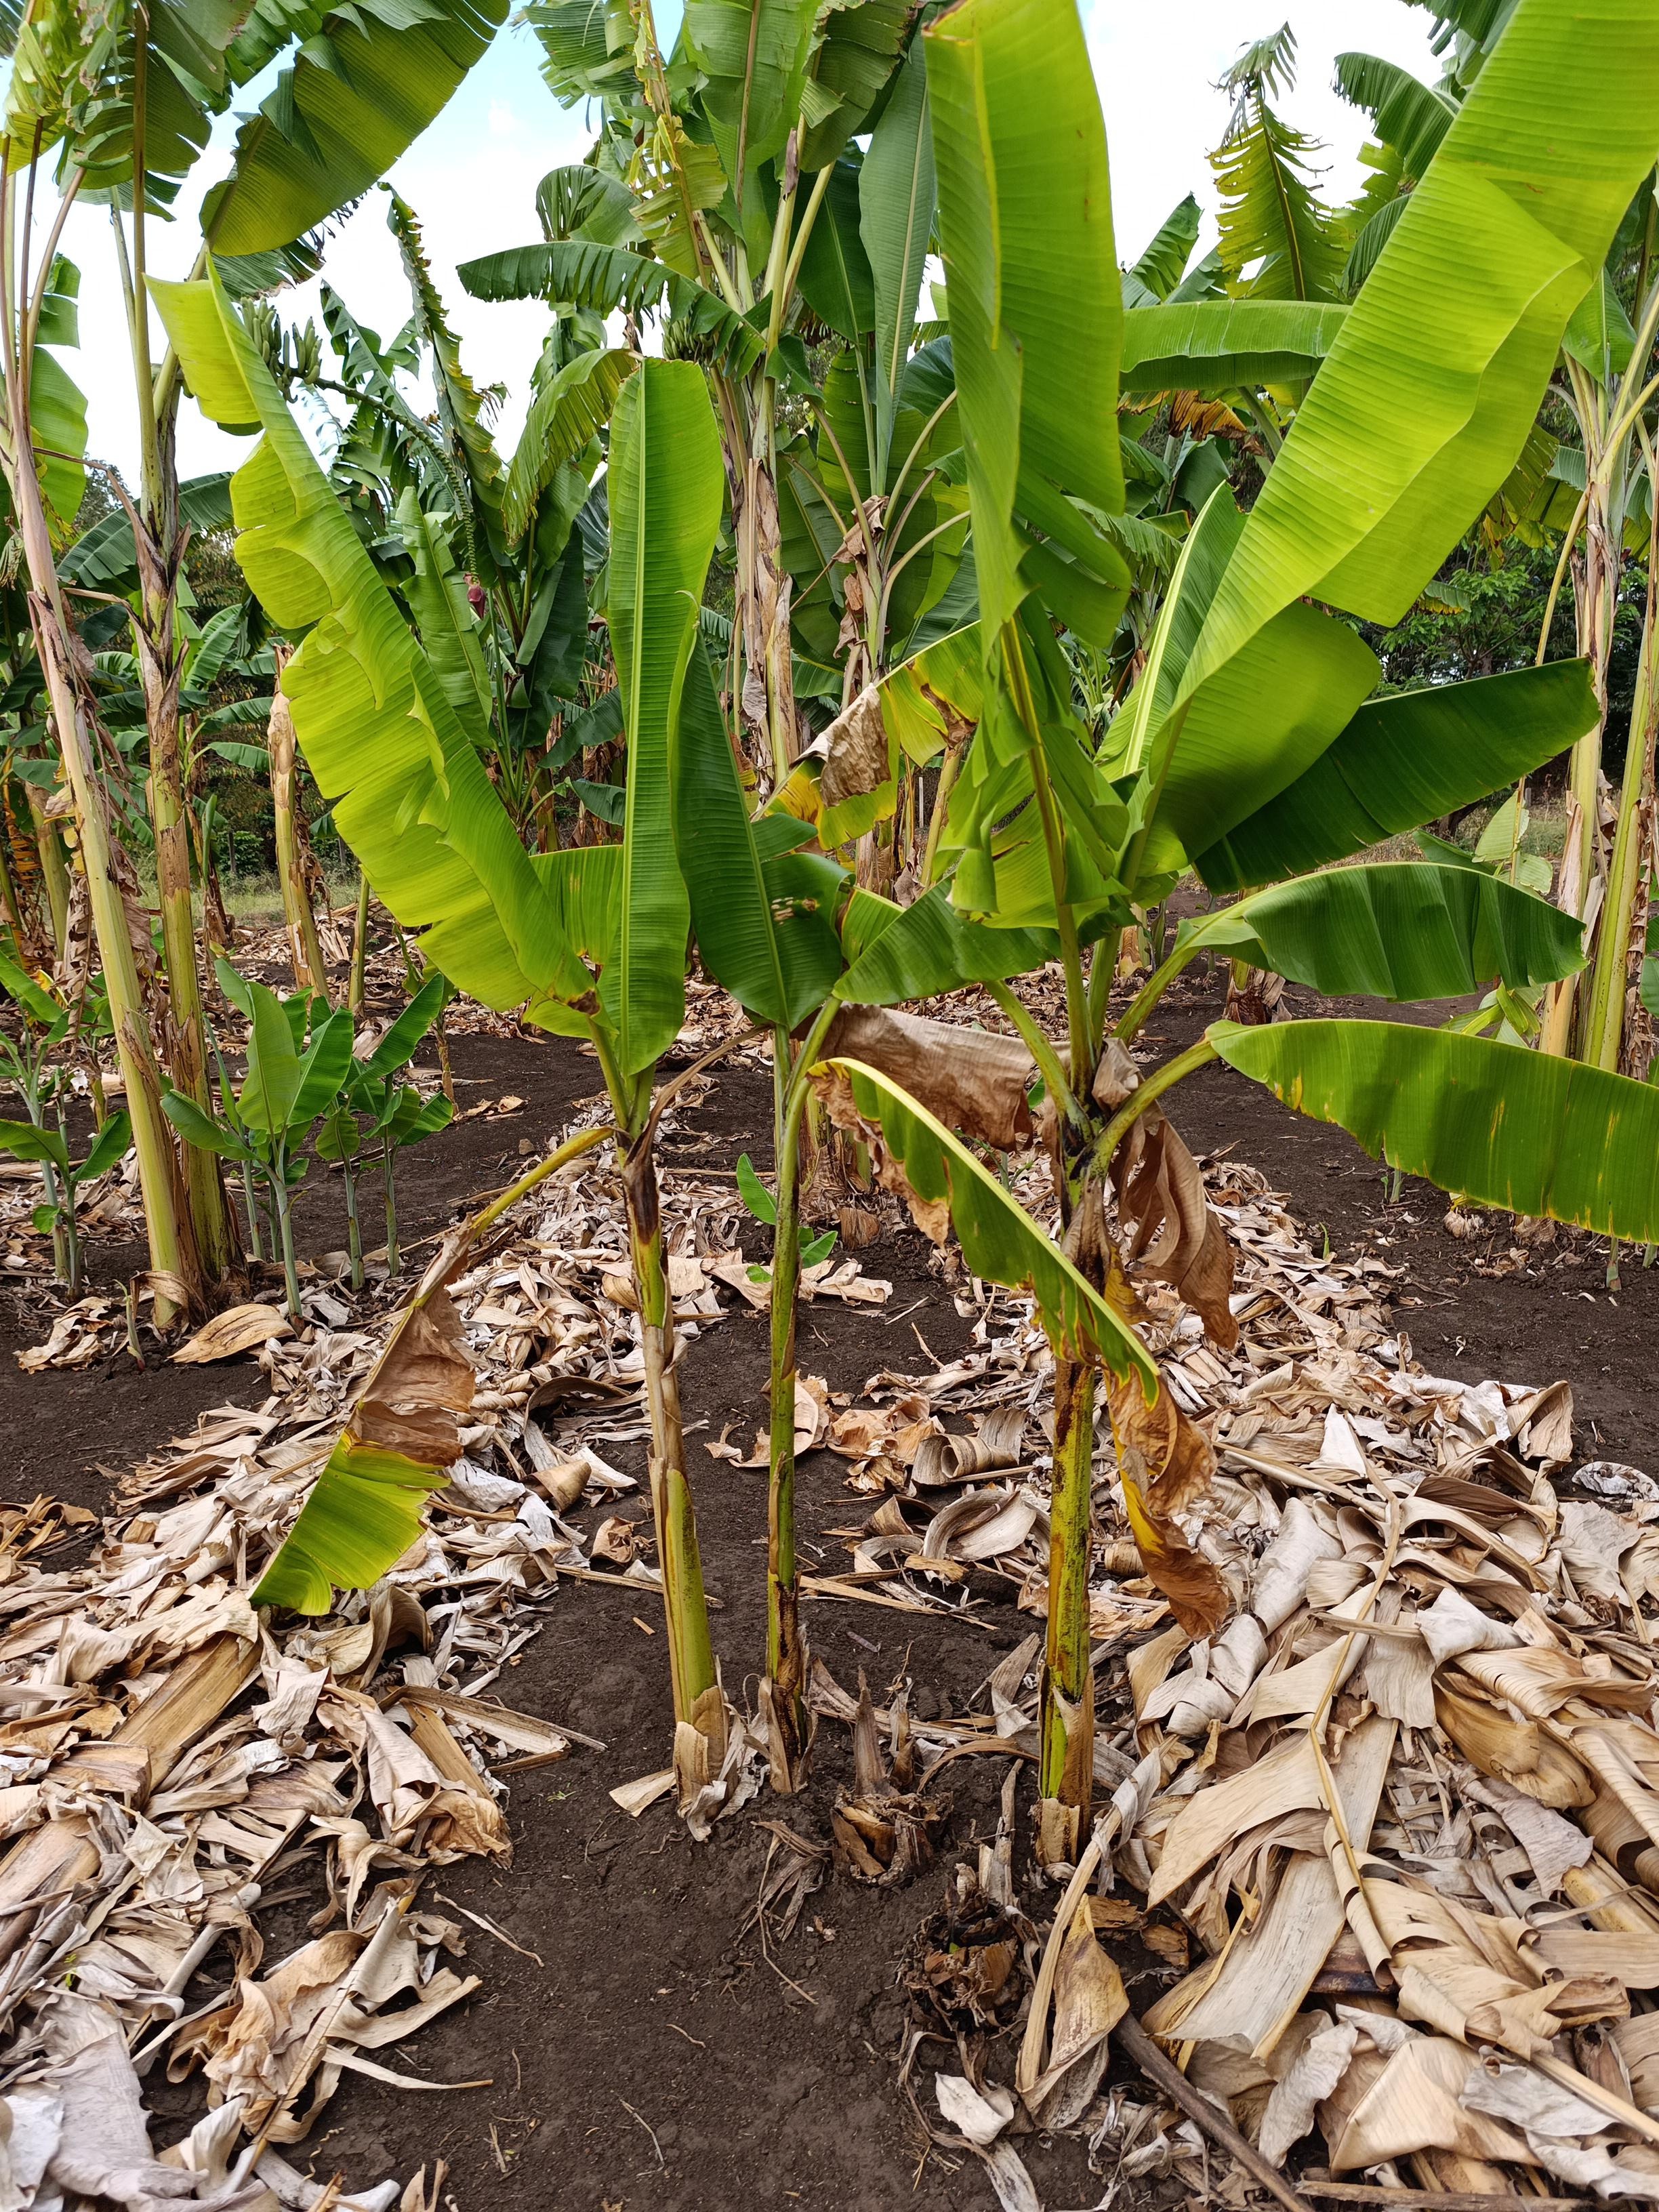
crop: banana
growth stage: vegetative
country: Tanzania
